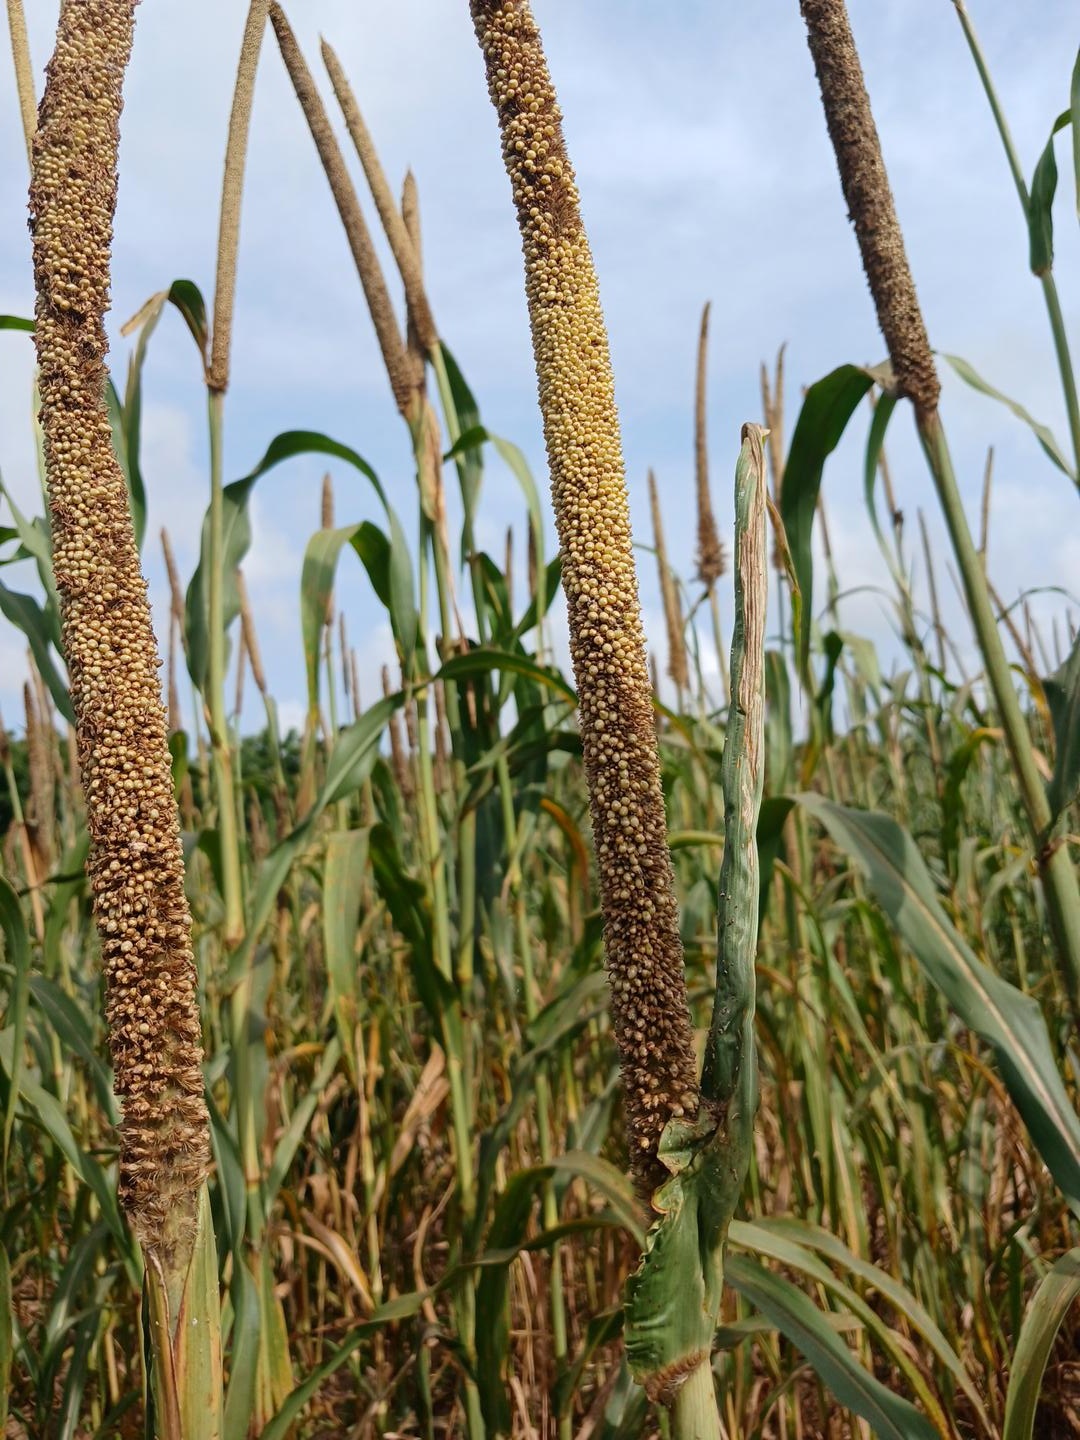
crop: pearl millet
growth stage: maturity
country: Senegal
